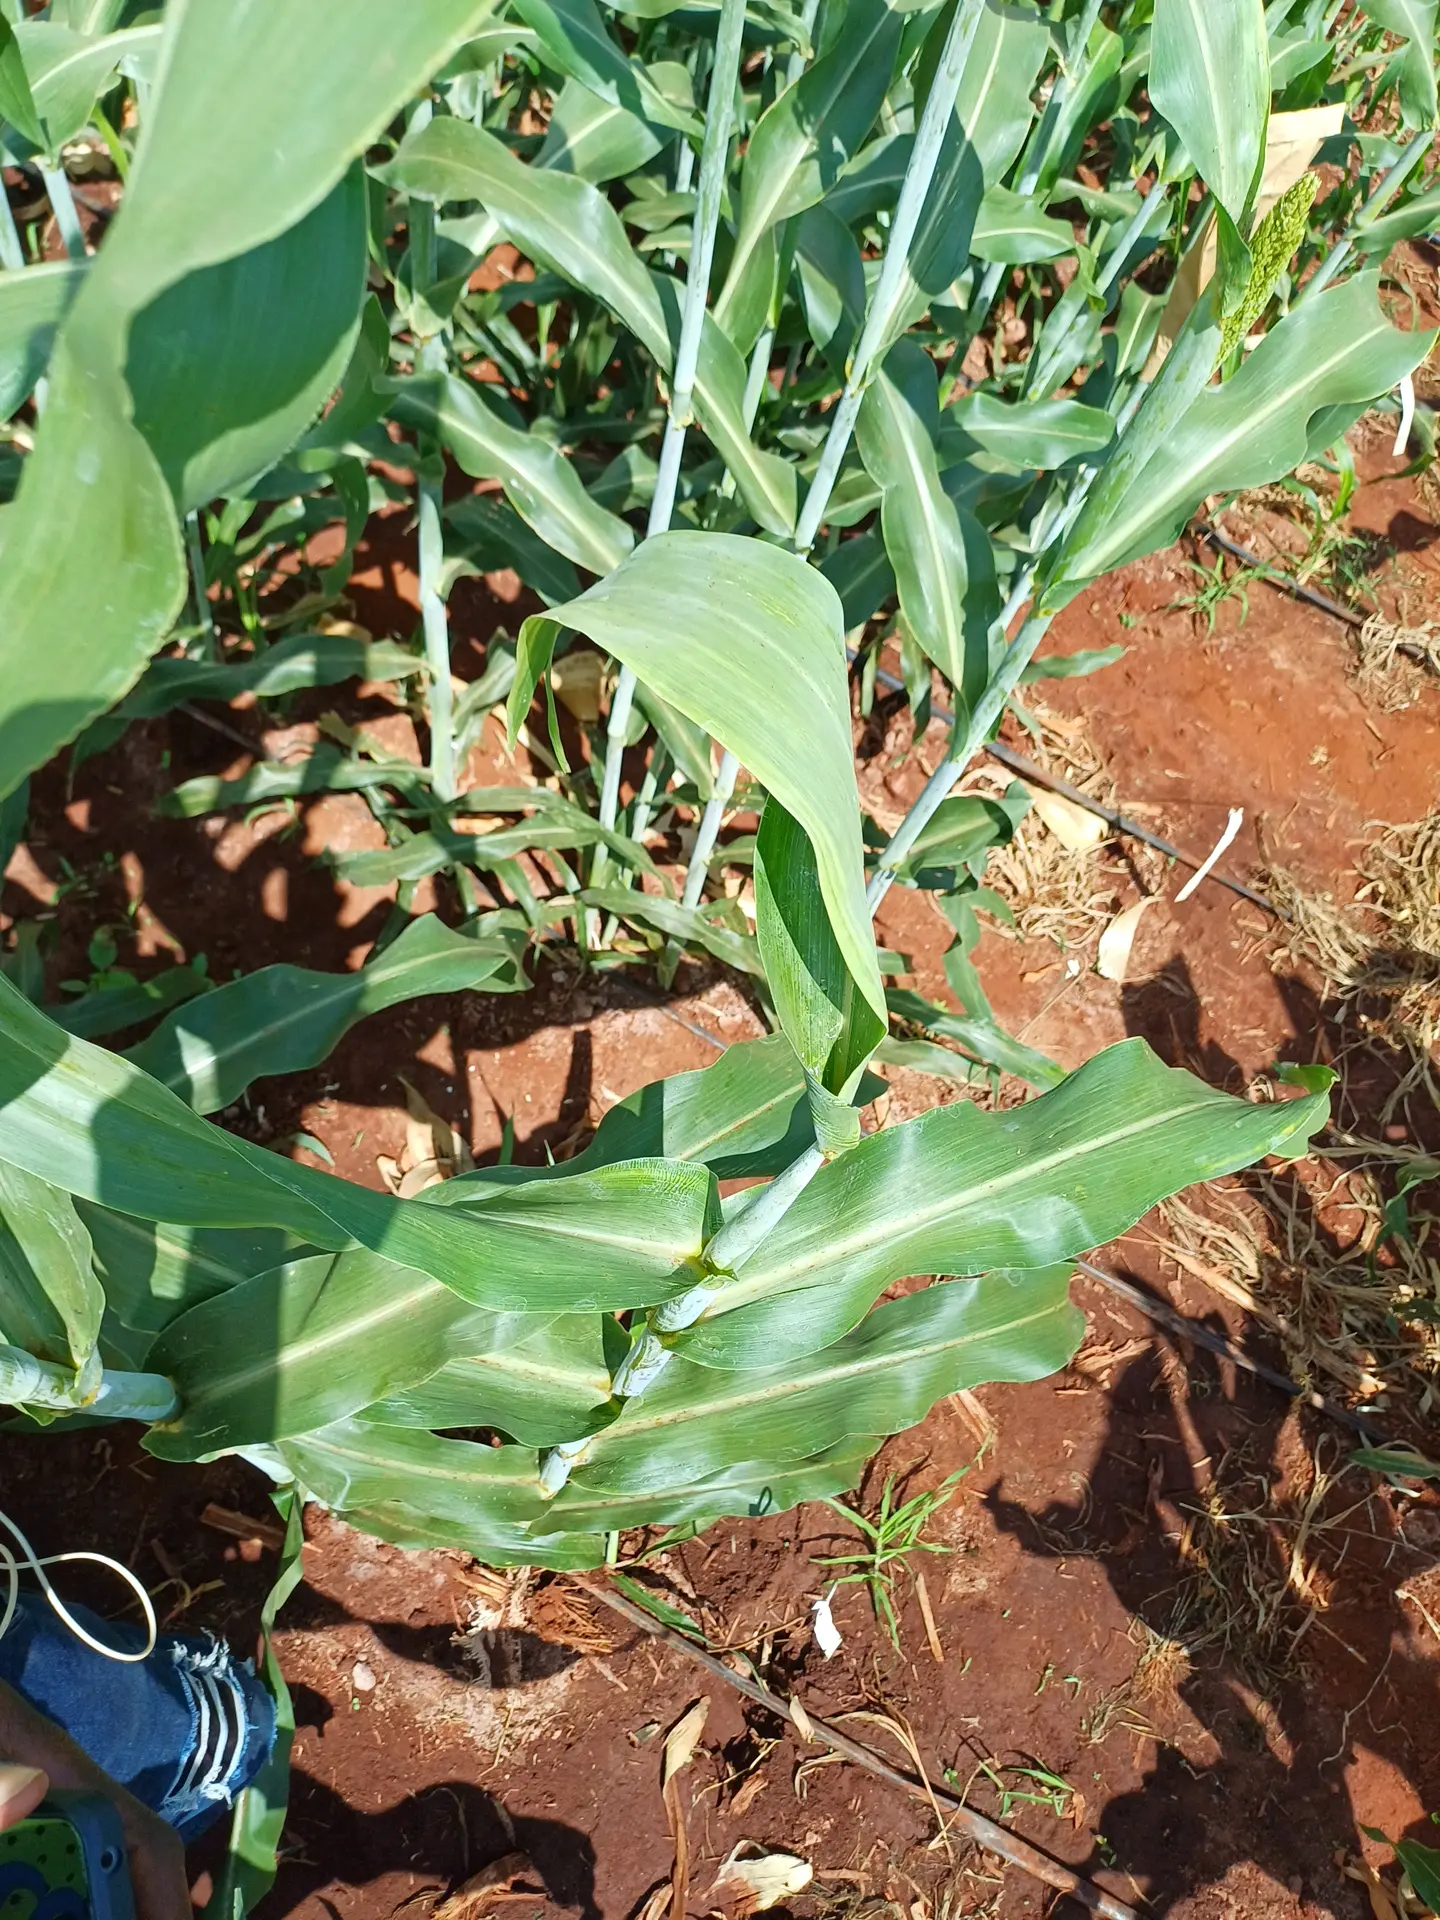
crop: sorghum
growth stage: heading tuber
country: Kenya
